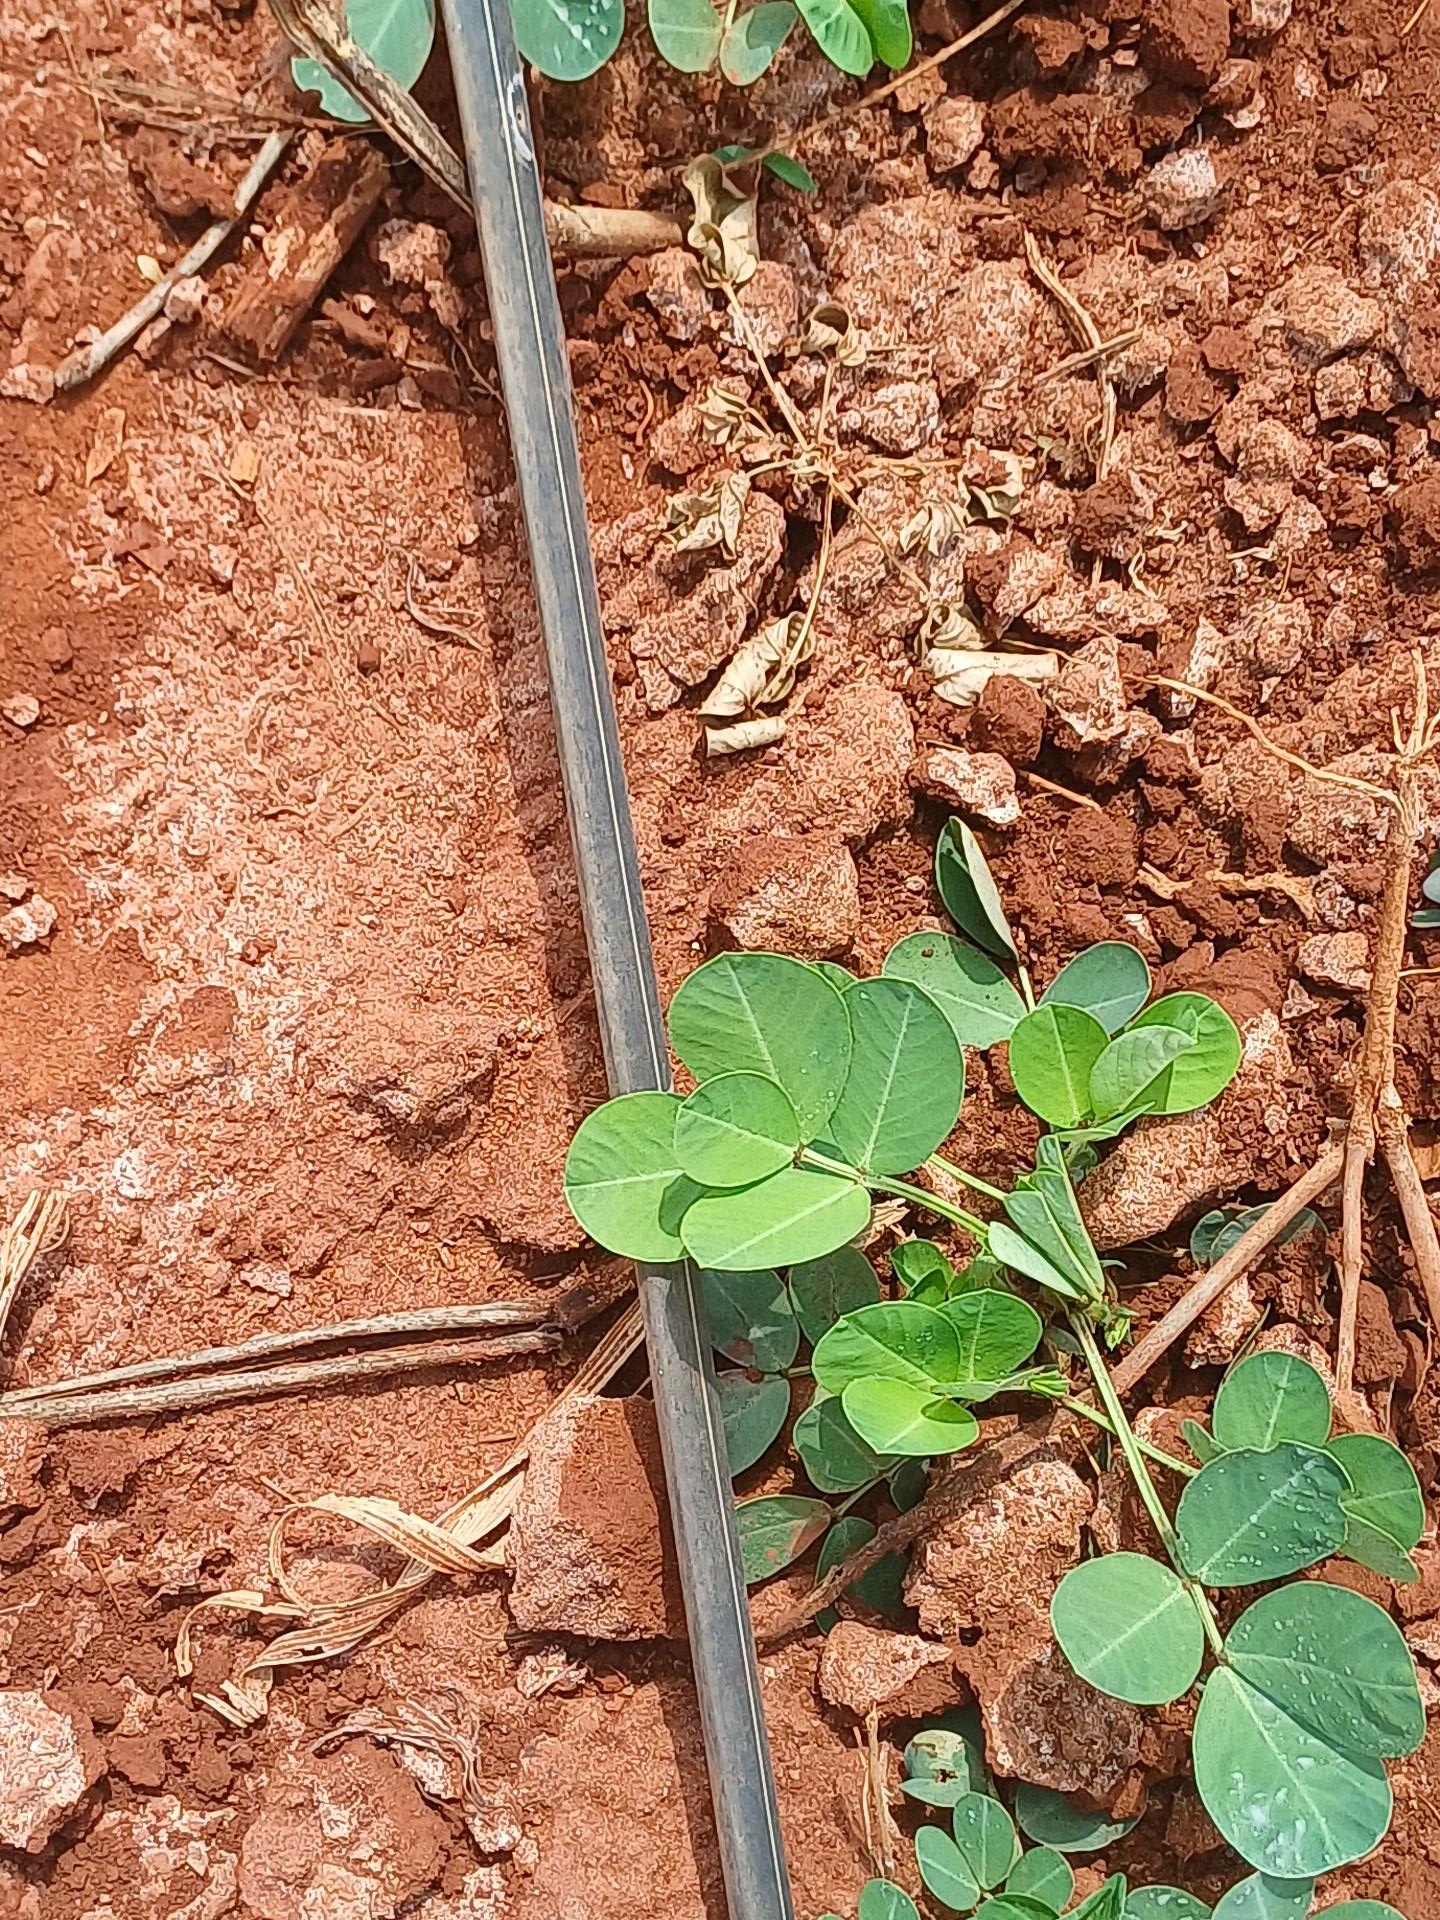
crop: groundnut
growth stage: vegetative
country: Kenya
